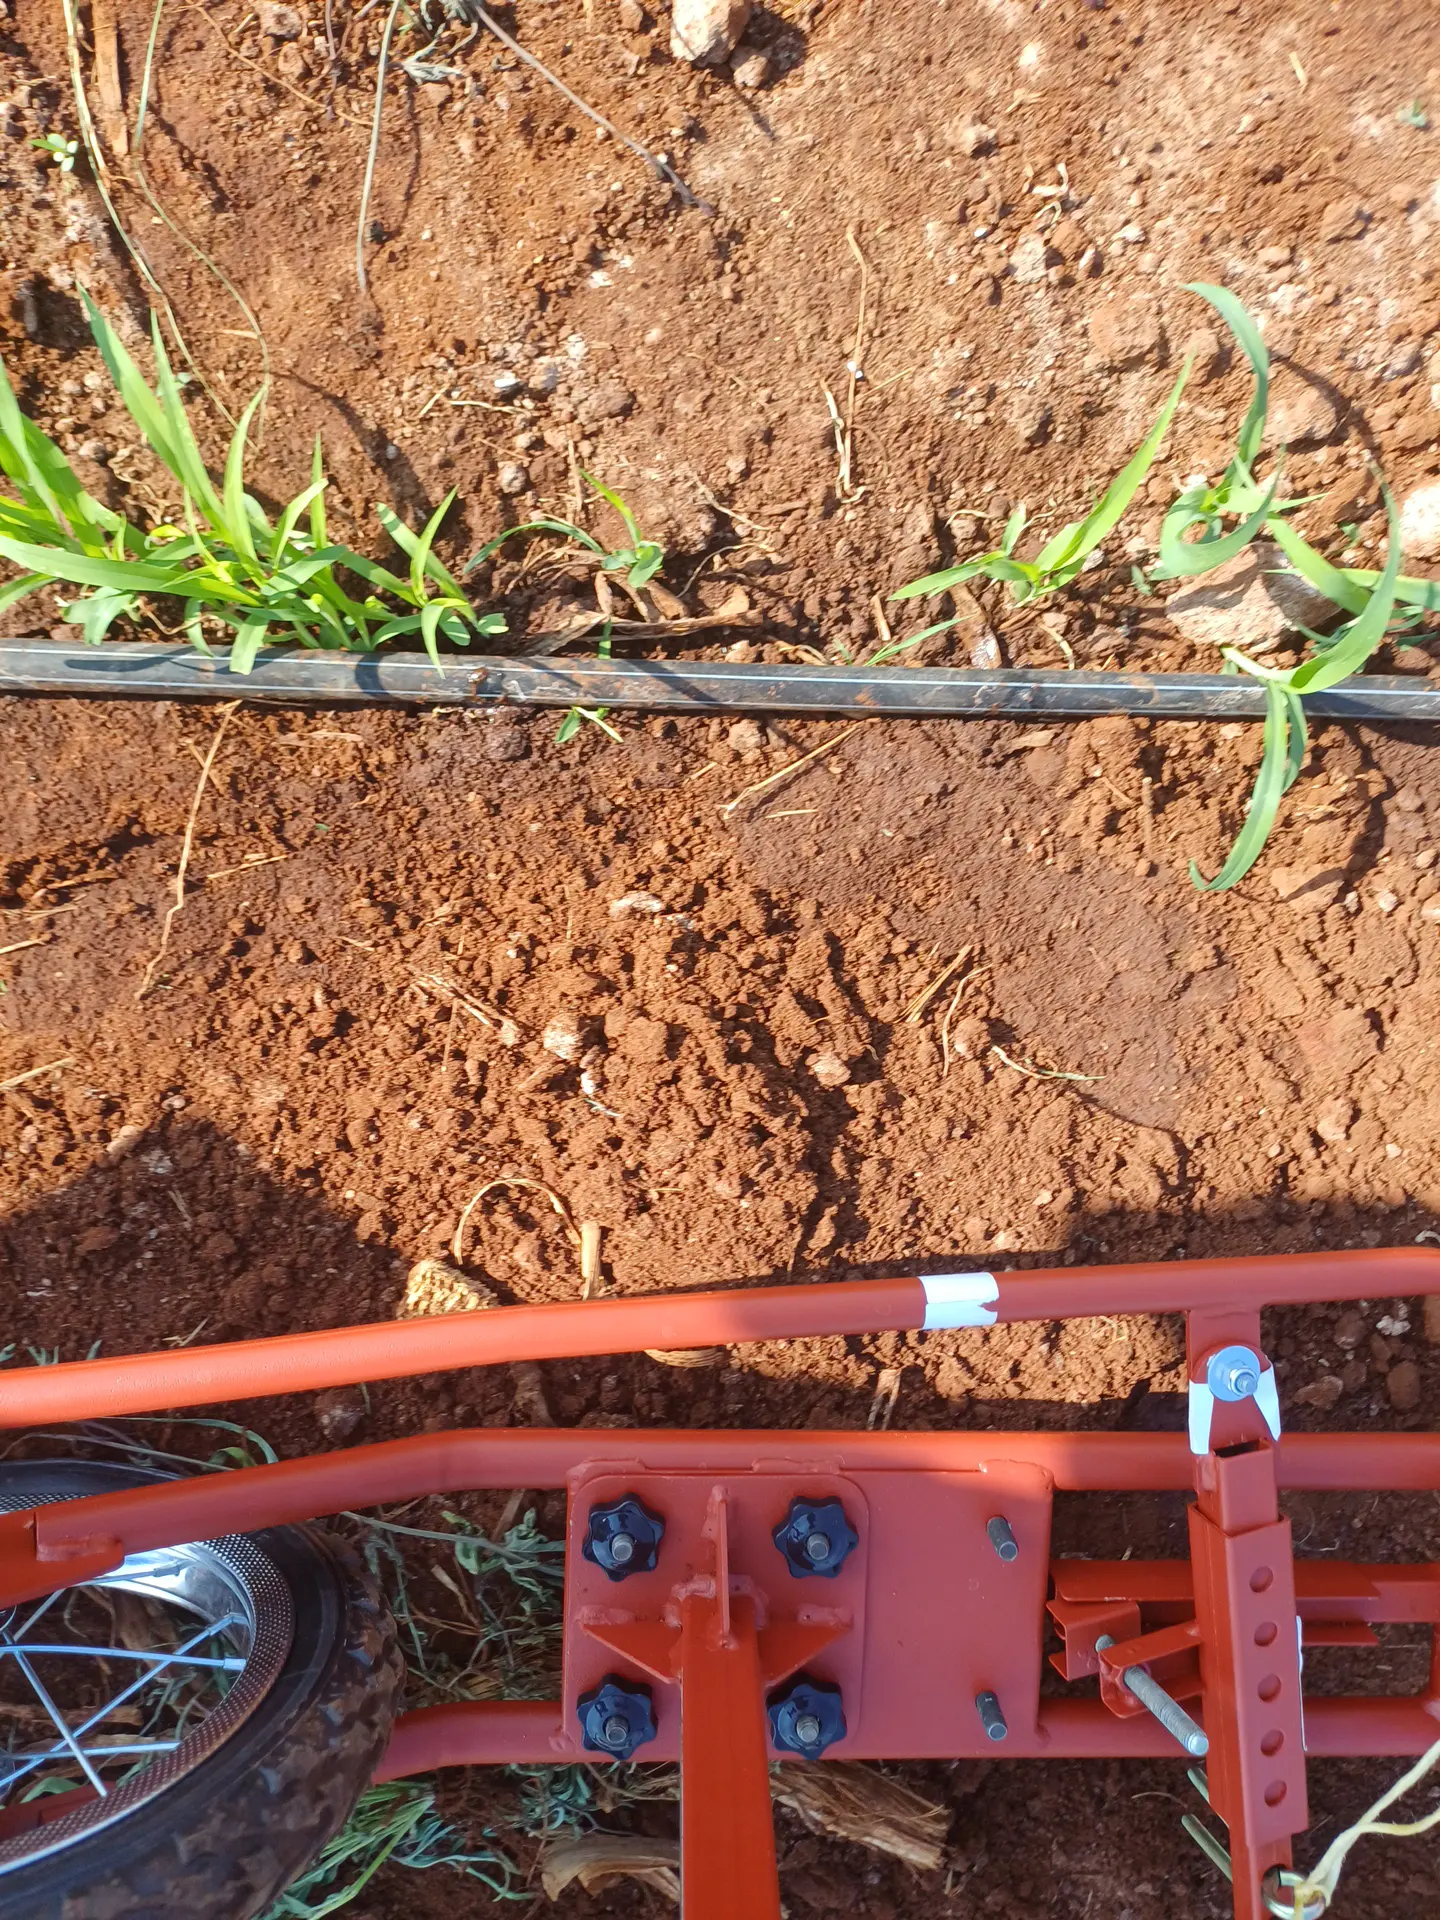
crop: sorghum
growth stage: vegetative
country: Kenya
